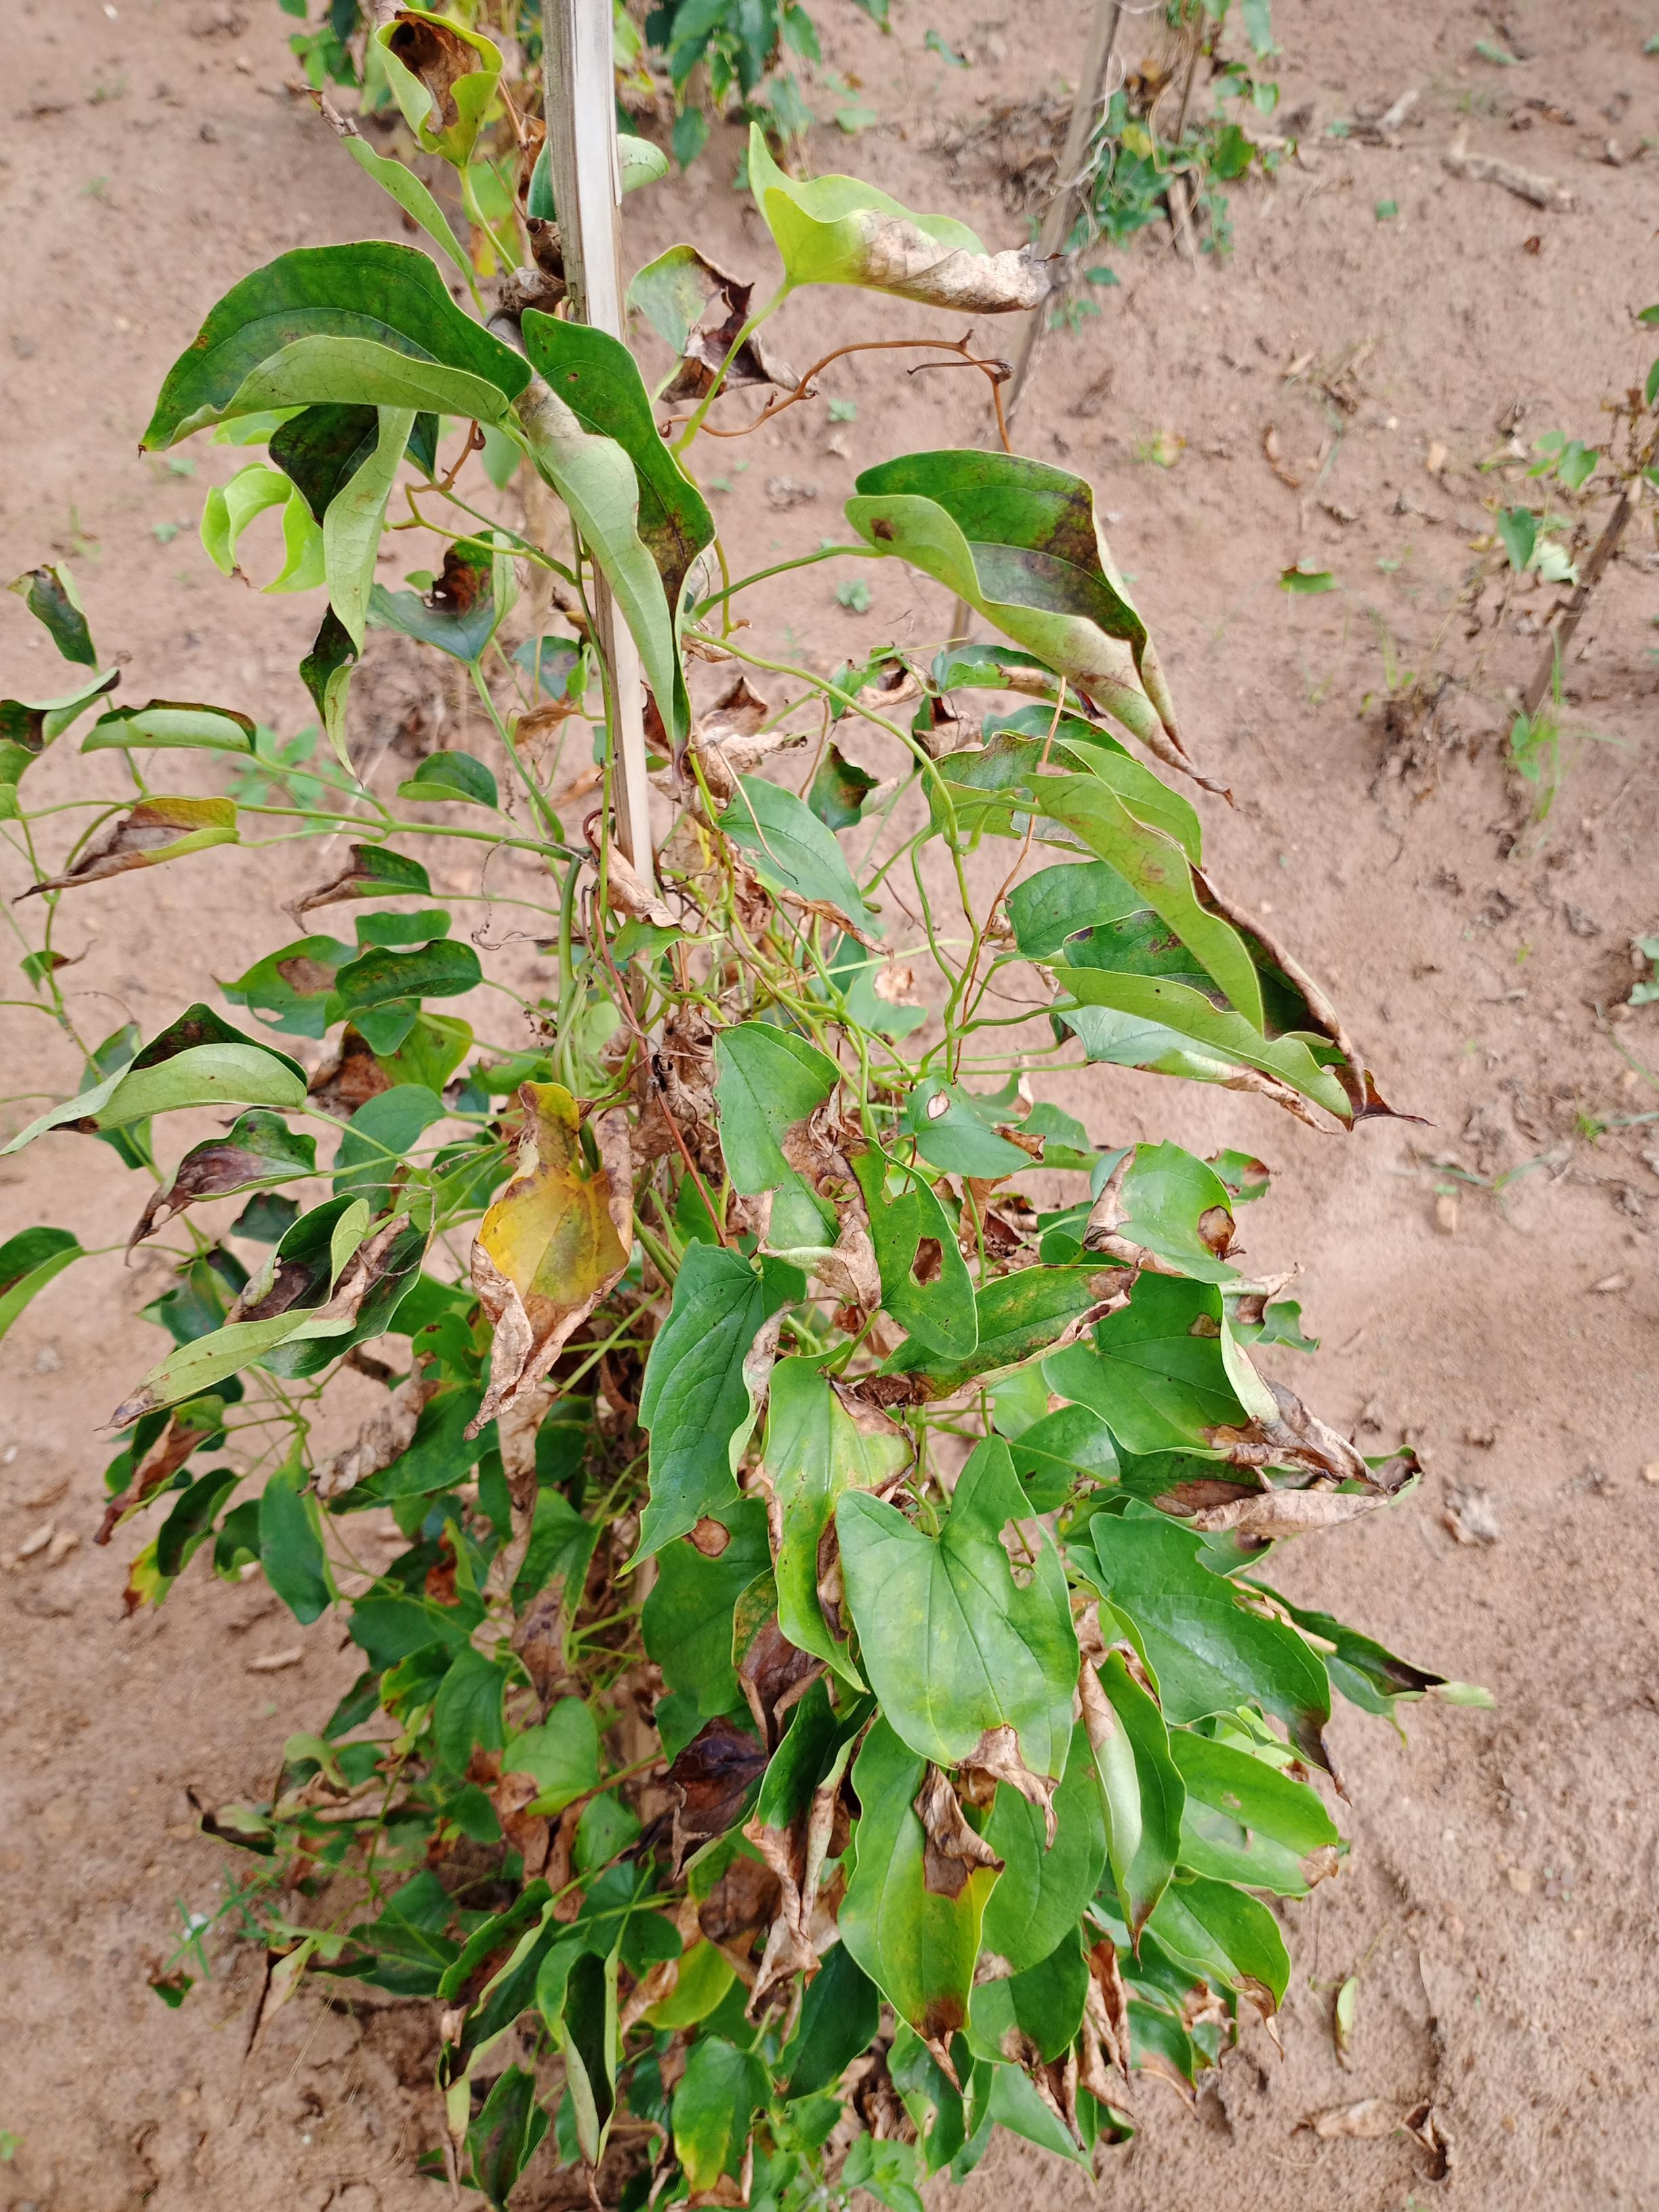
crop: yam
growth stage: maturity
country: Nigeria
